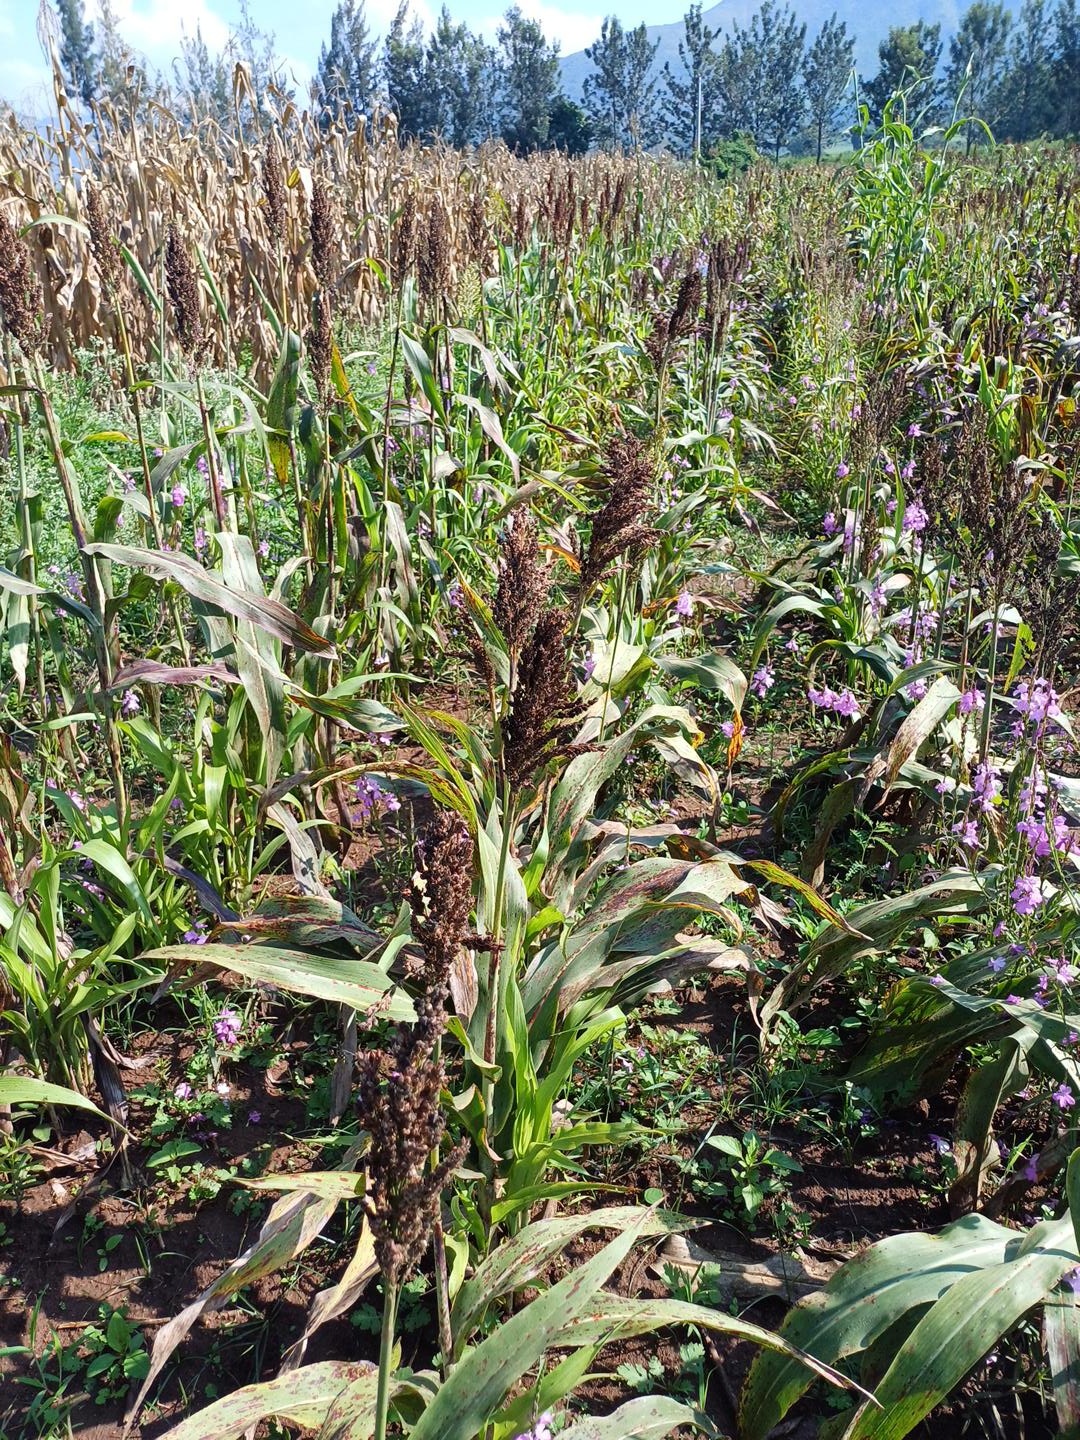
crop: sorghum
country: Kenya
